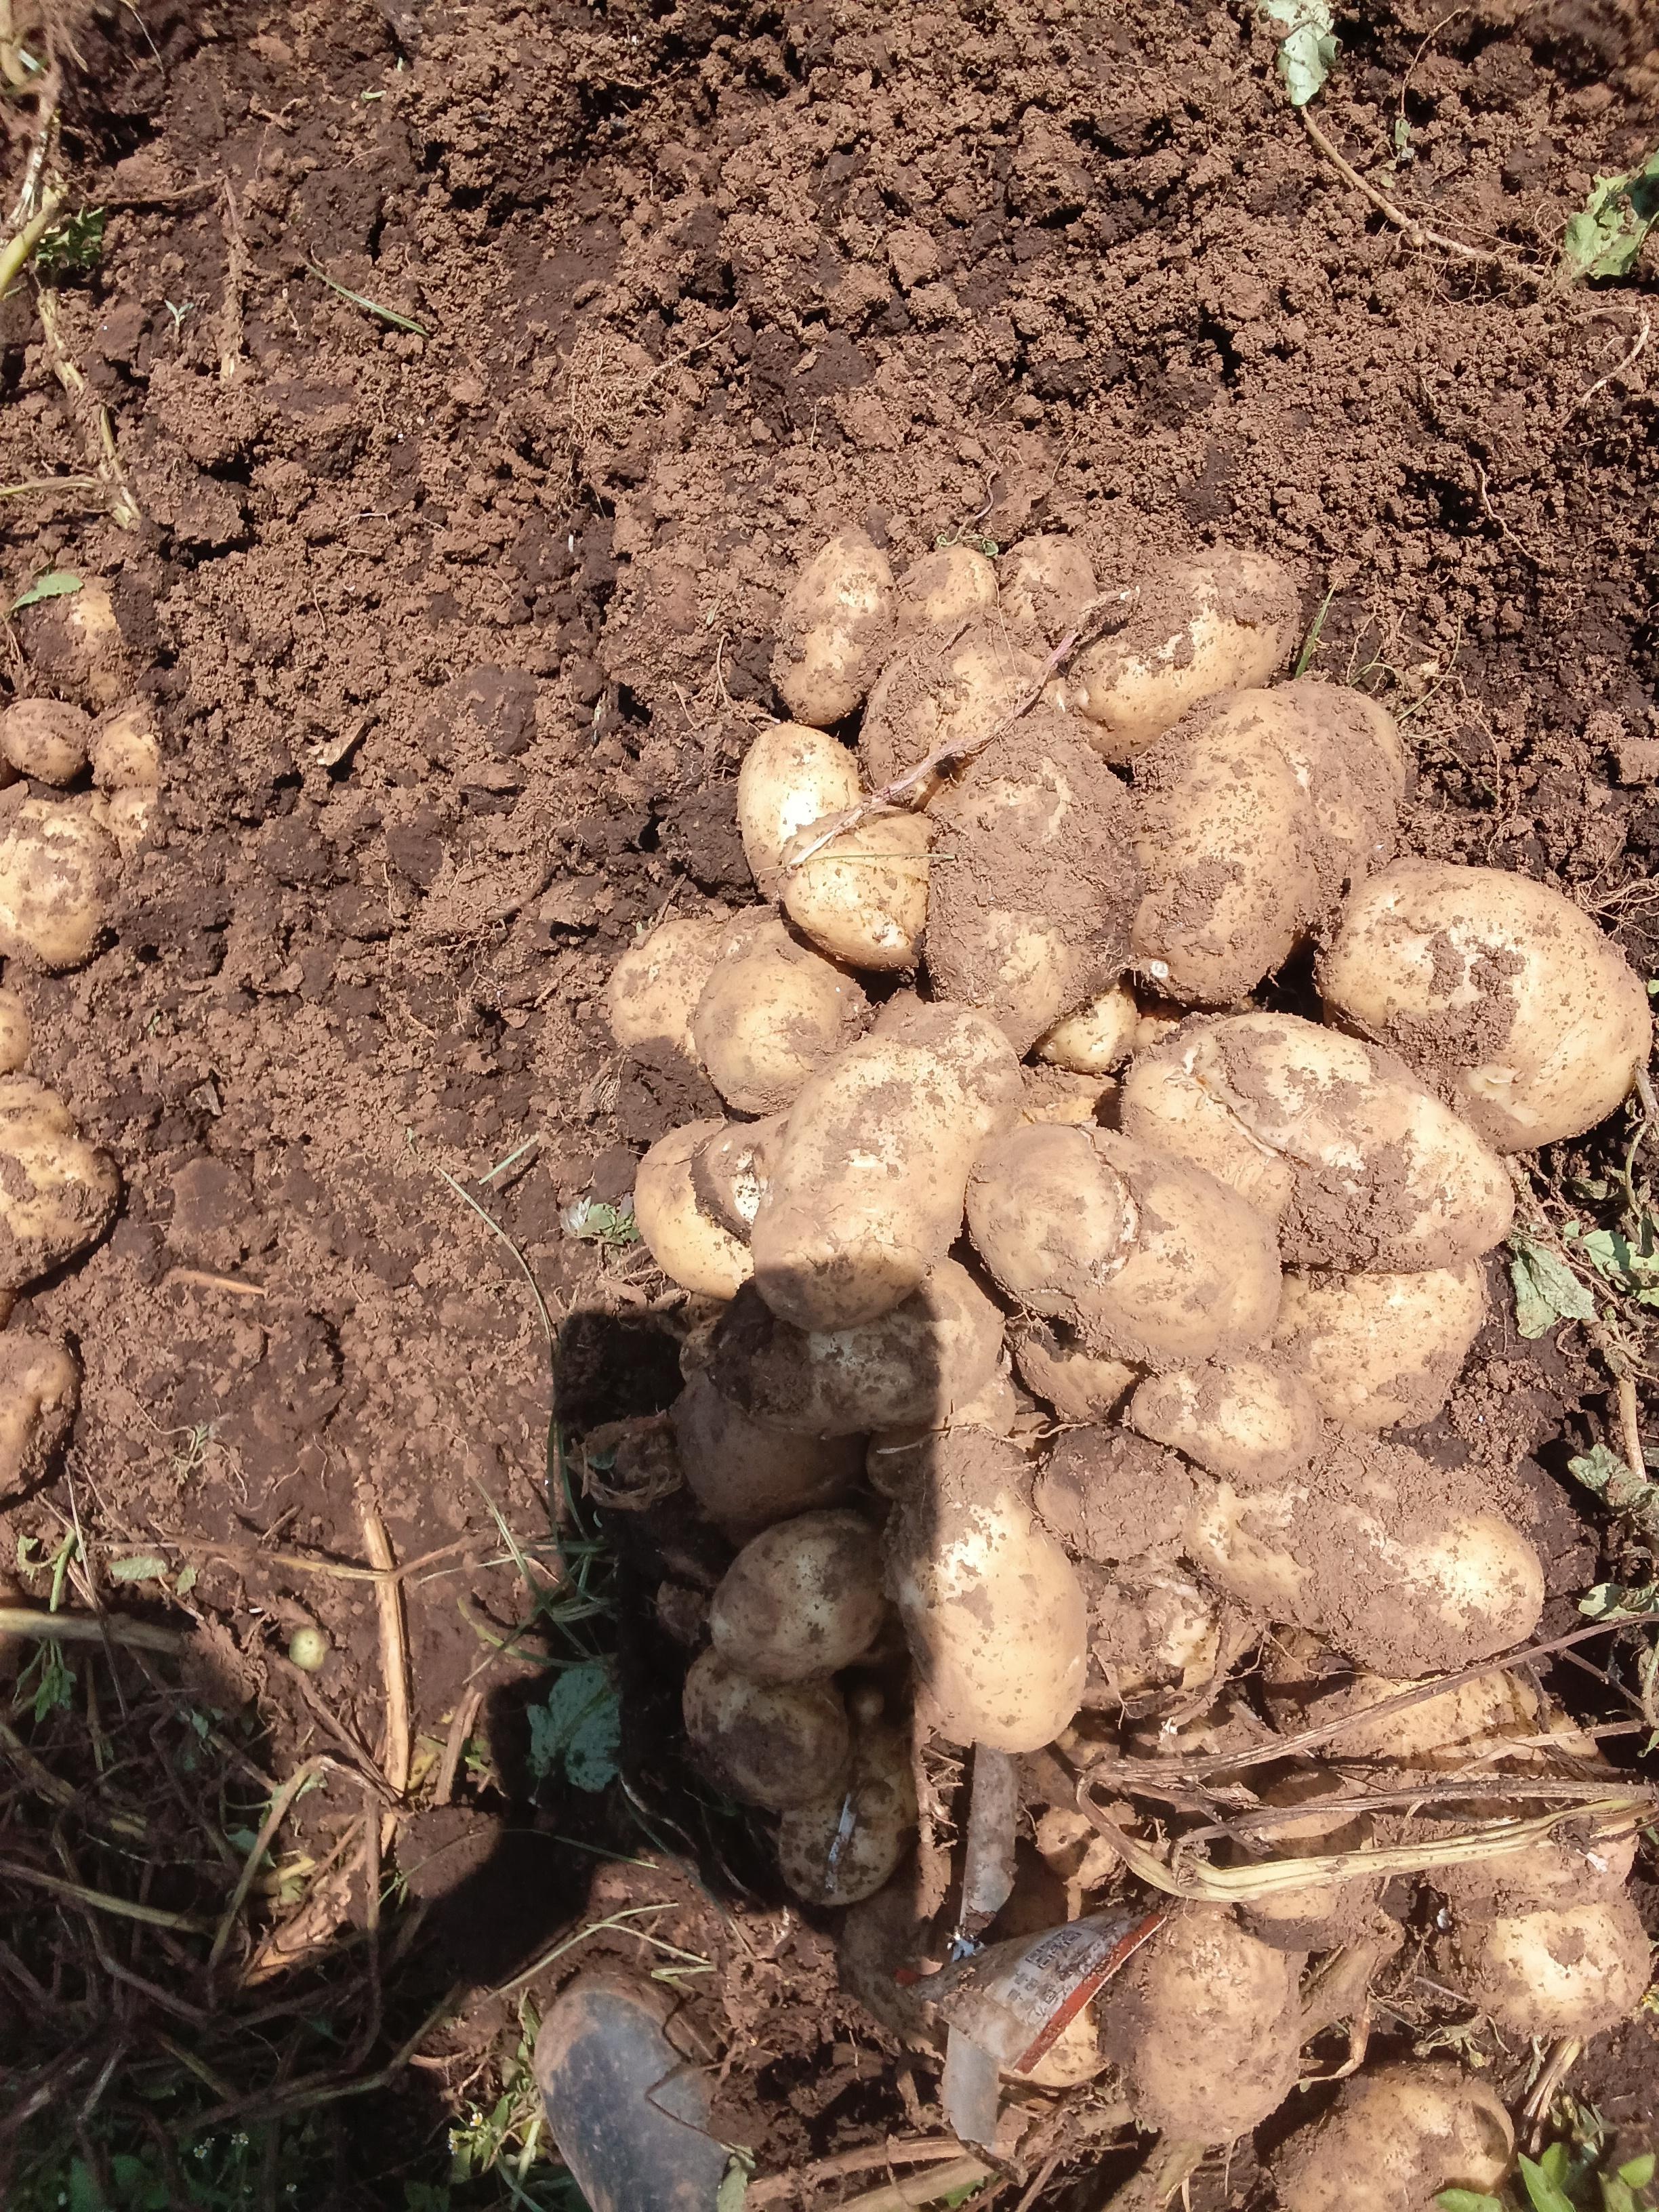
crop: potato
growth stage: harvest
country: Kenya
